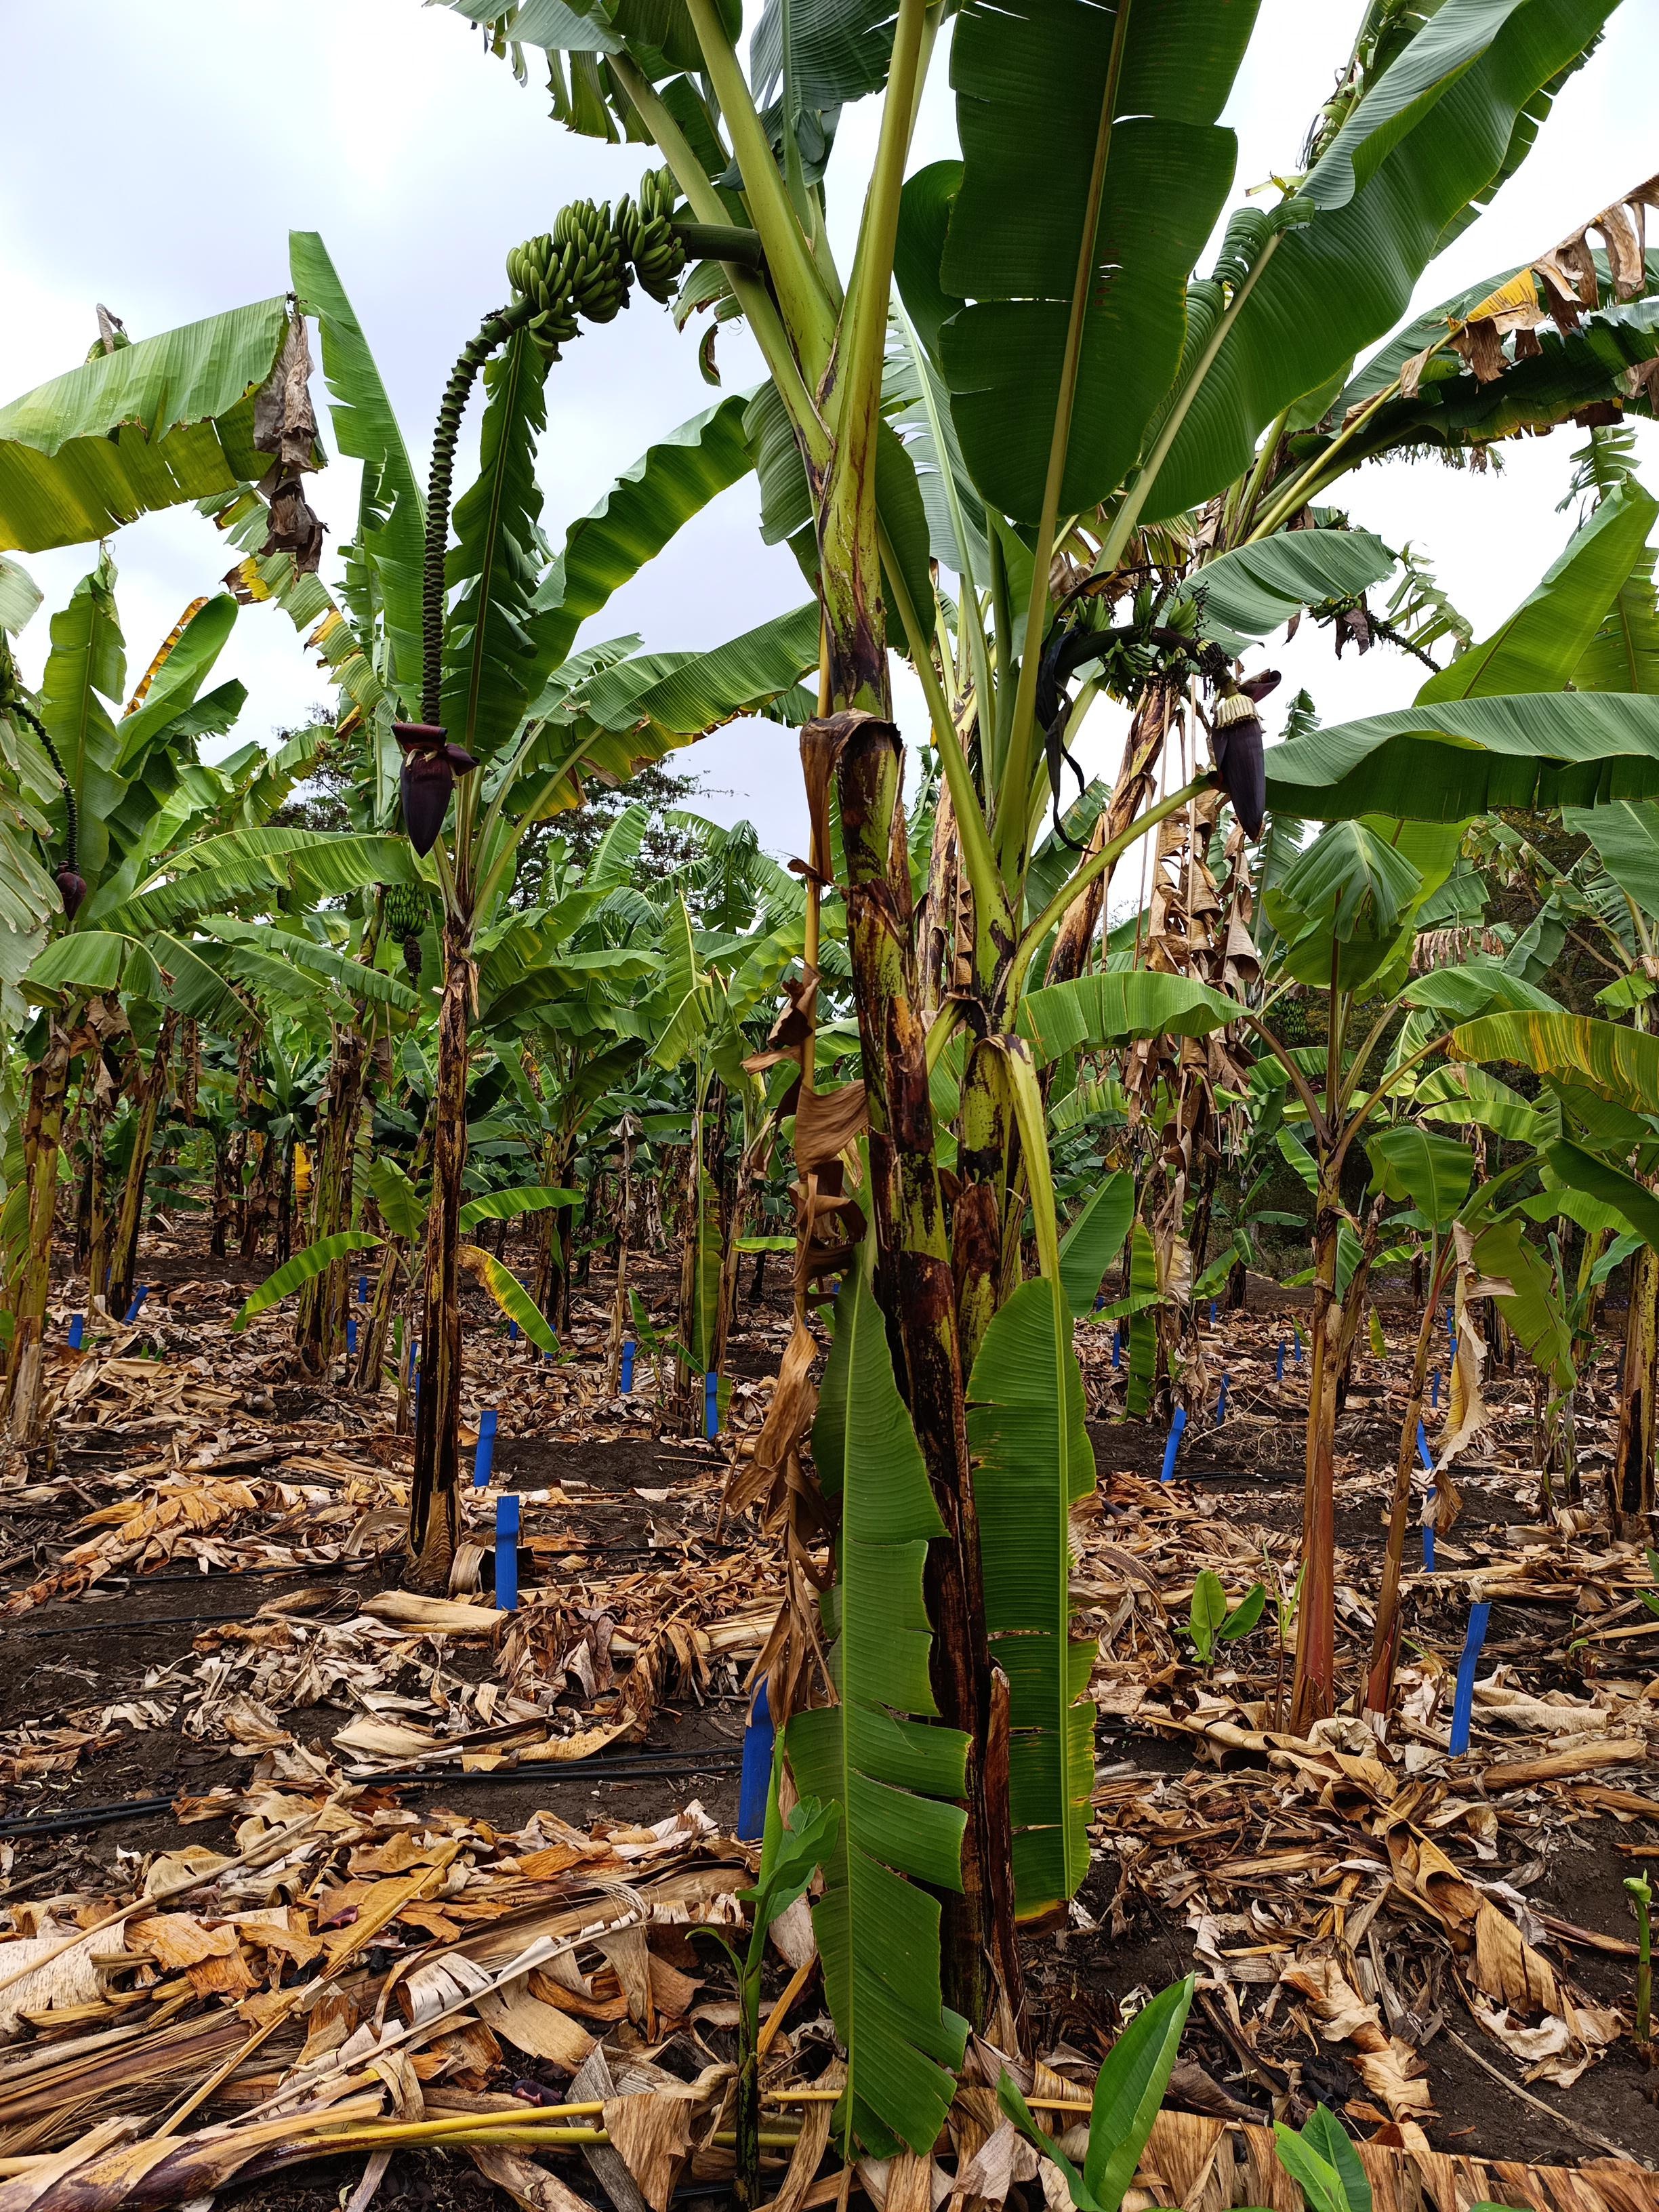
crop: banana
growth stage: development fruit
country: Tanzania
